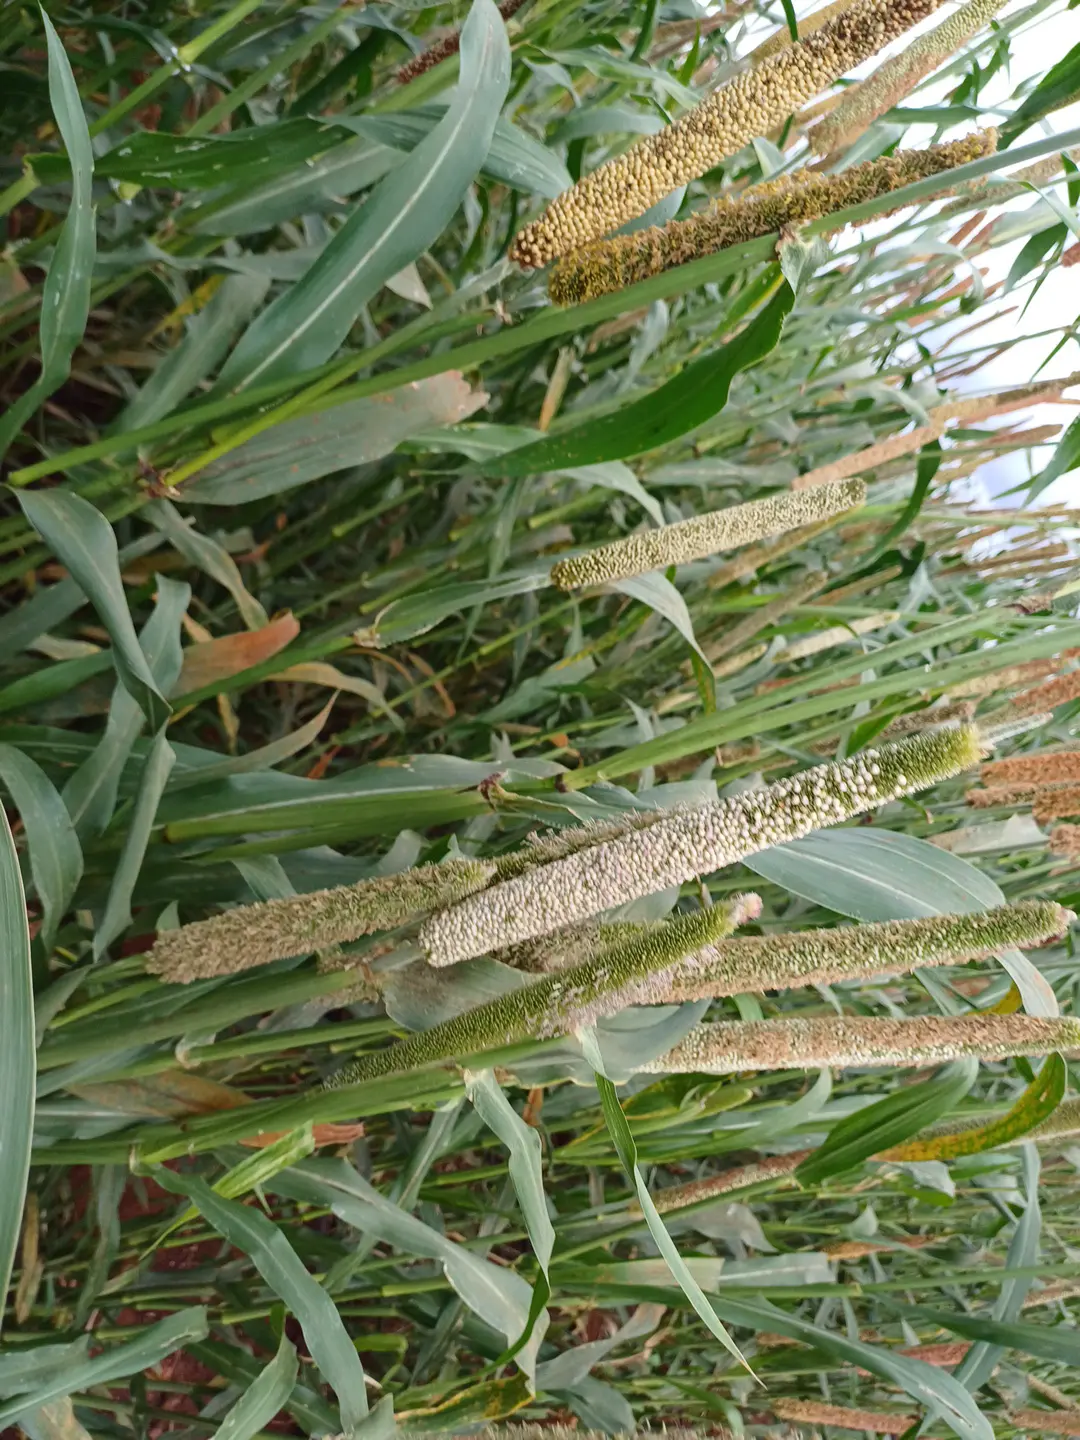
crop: pearl millet
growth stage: flowering
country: Kenya
